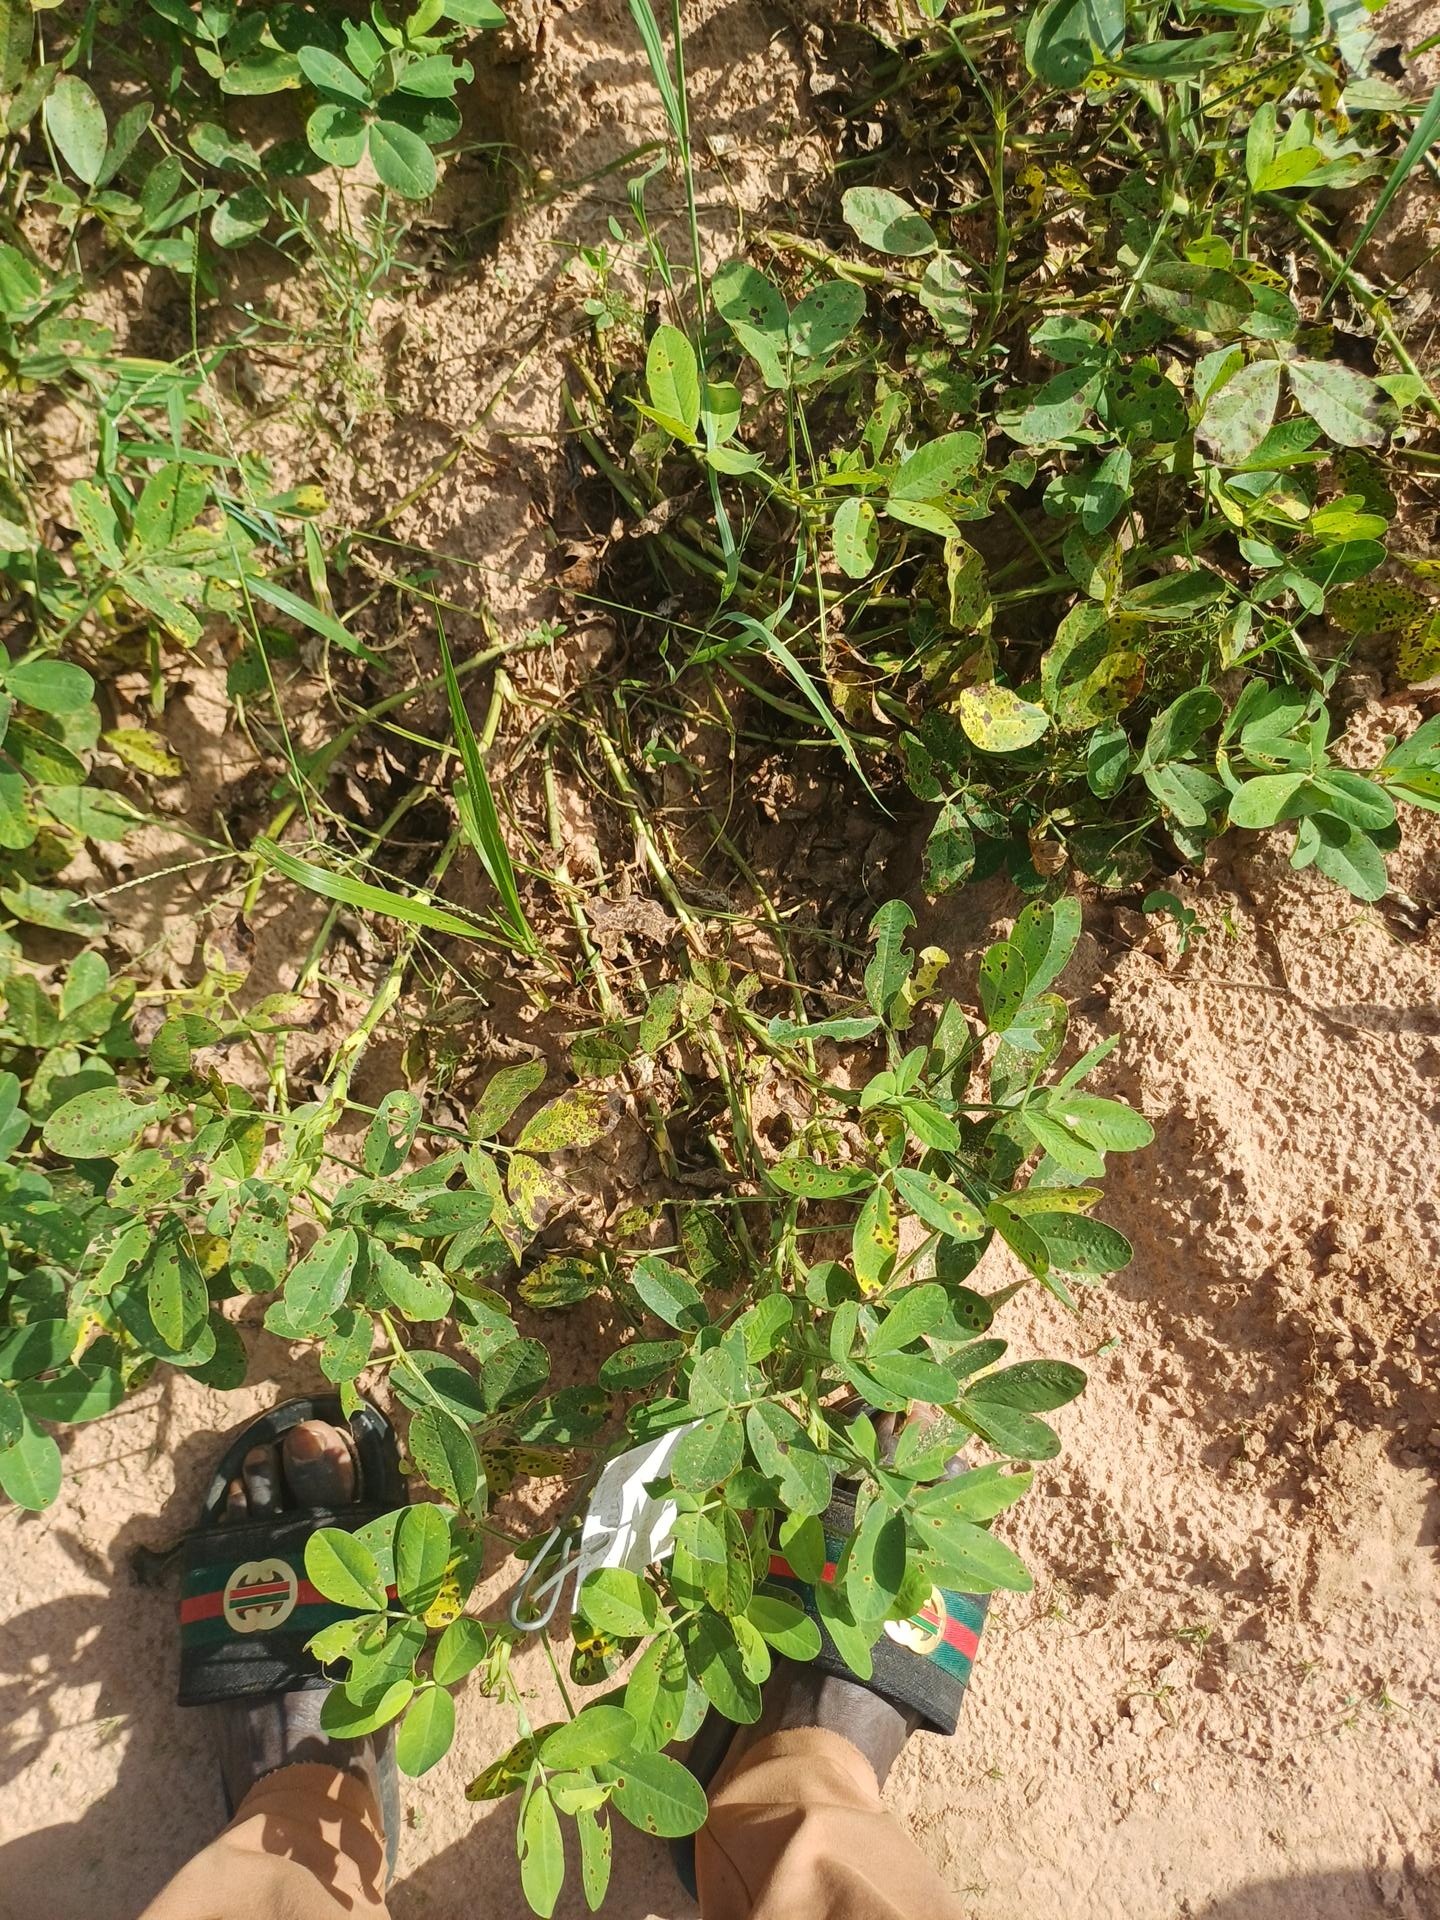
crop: groundnut
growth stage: flowering
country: Senegal
